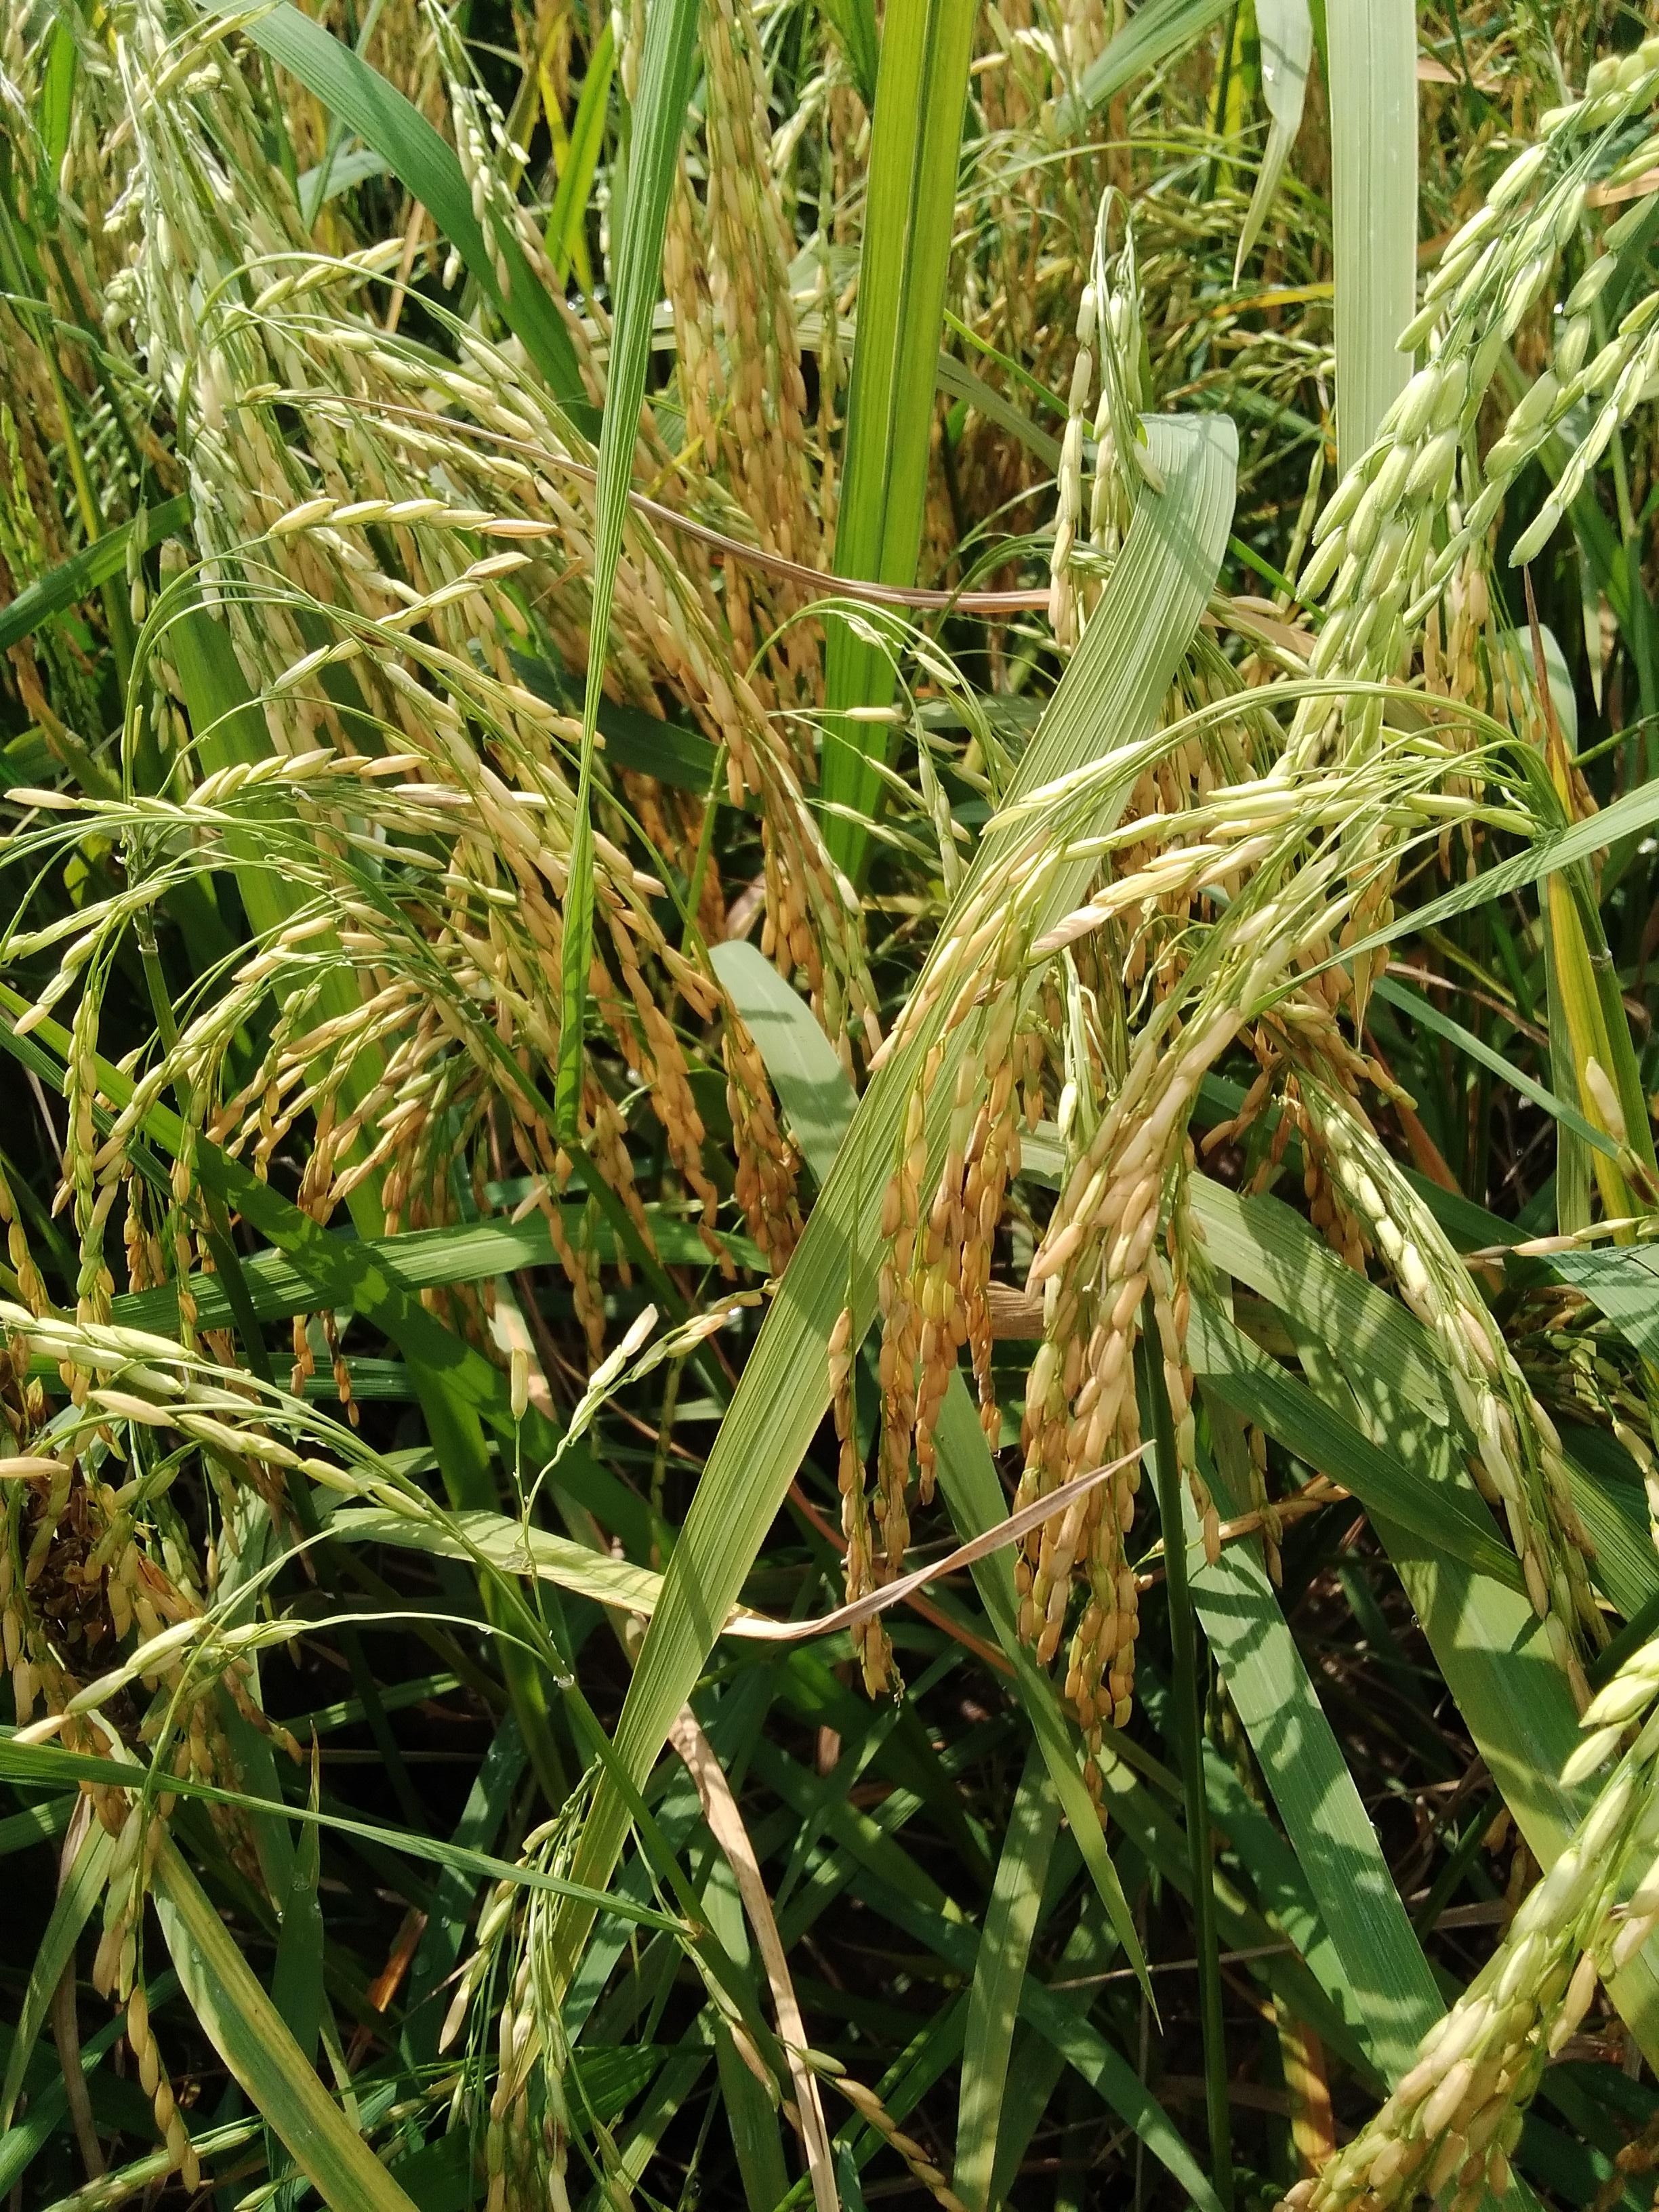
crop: rice
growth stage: ripening
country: Nigeria
